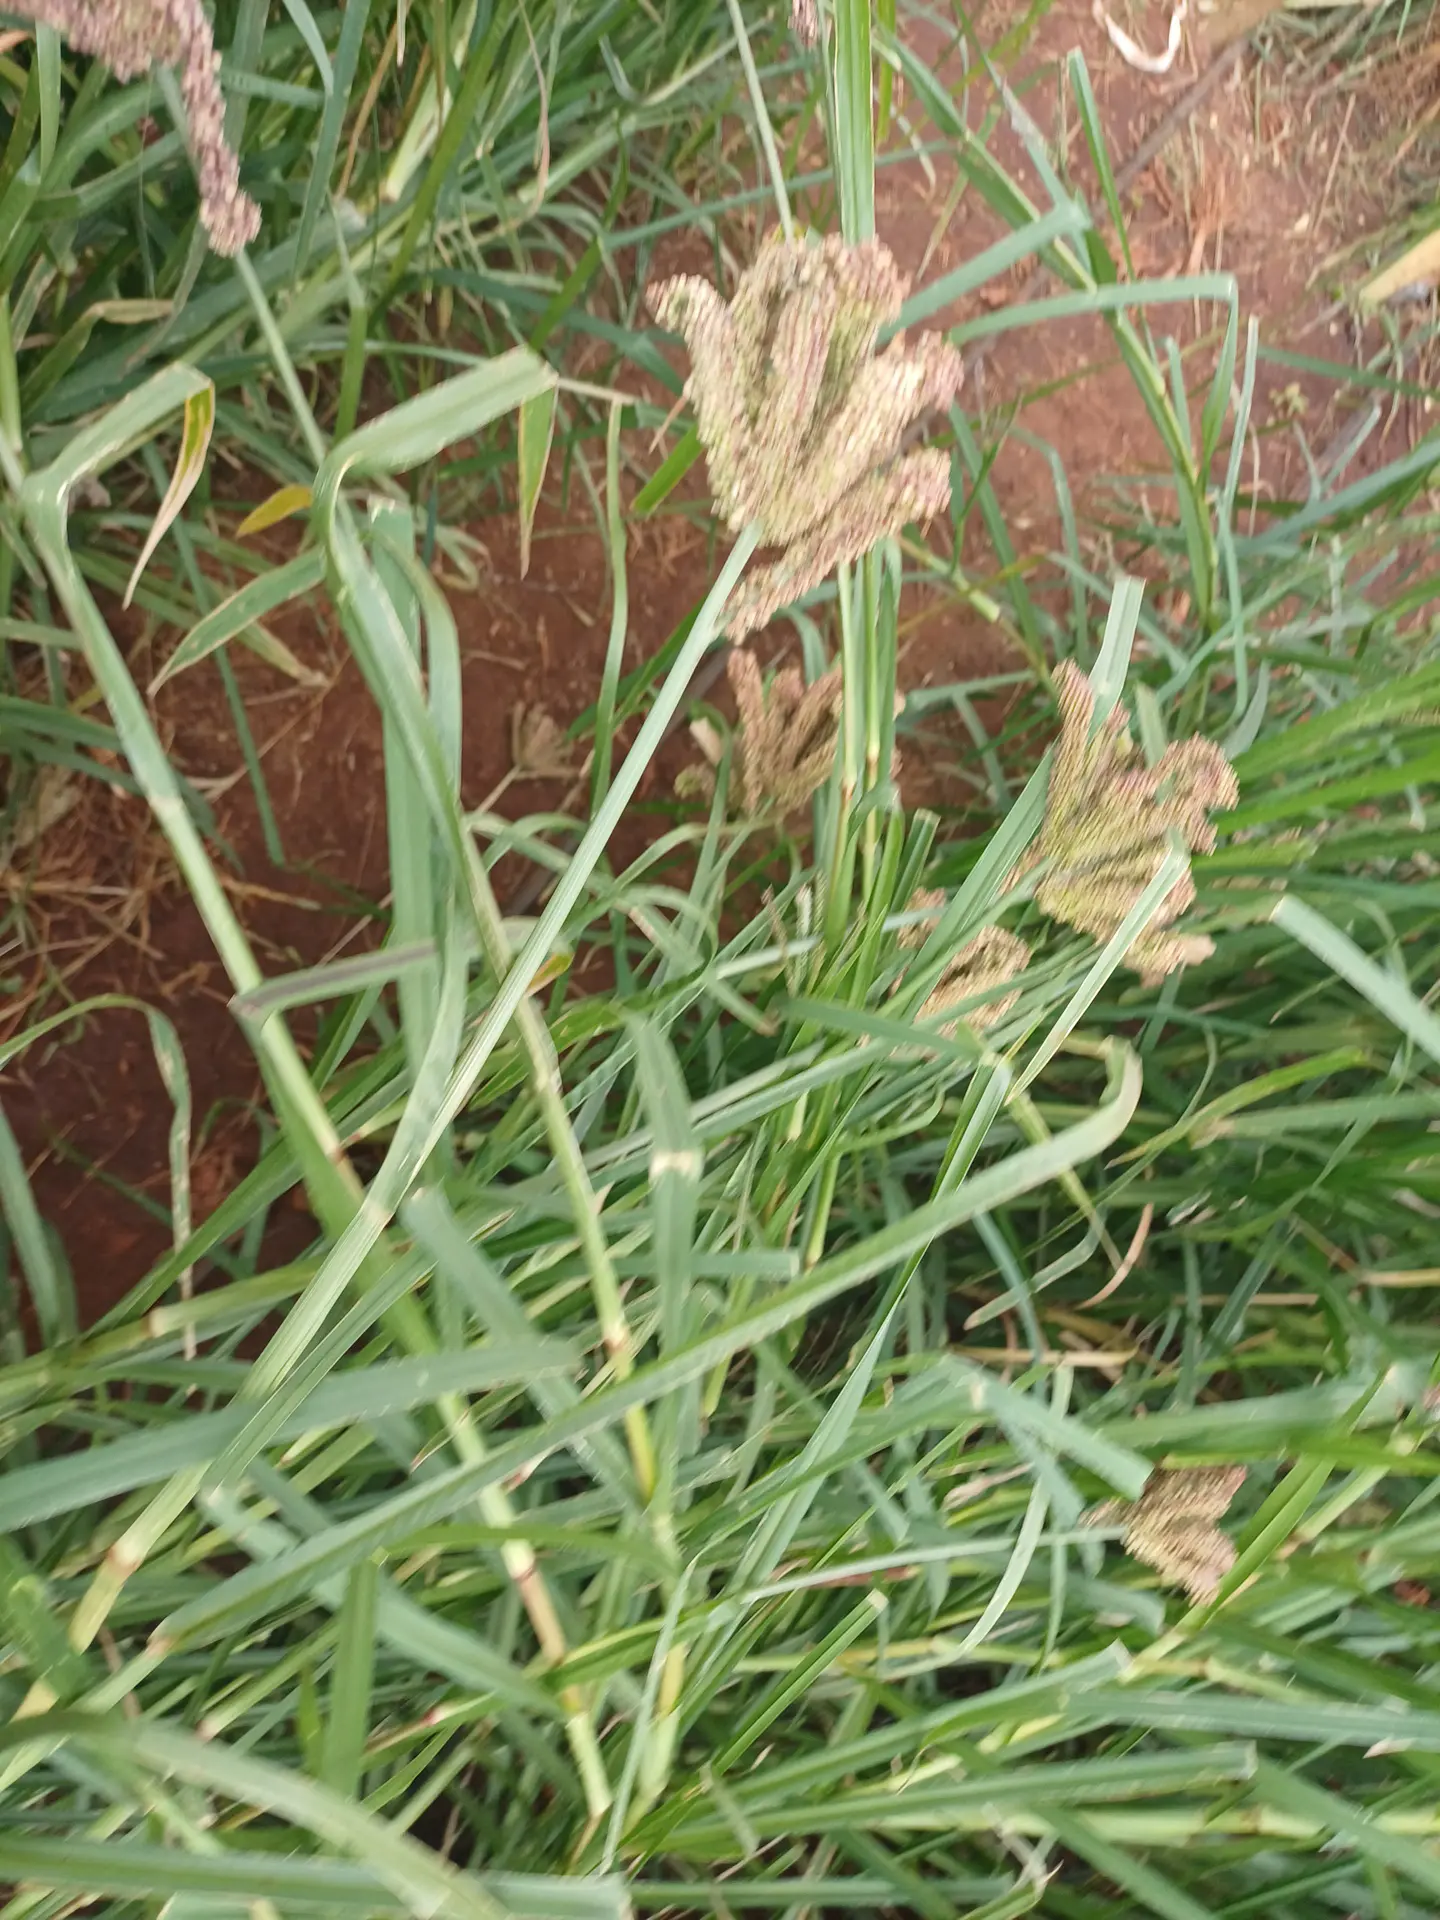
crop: finger millet
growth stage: filling grain
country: Kenya
